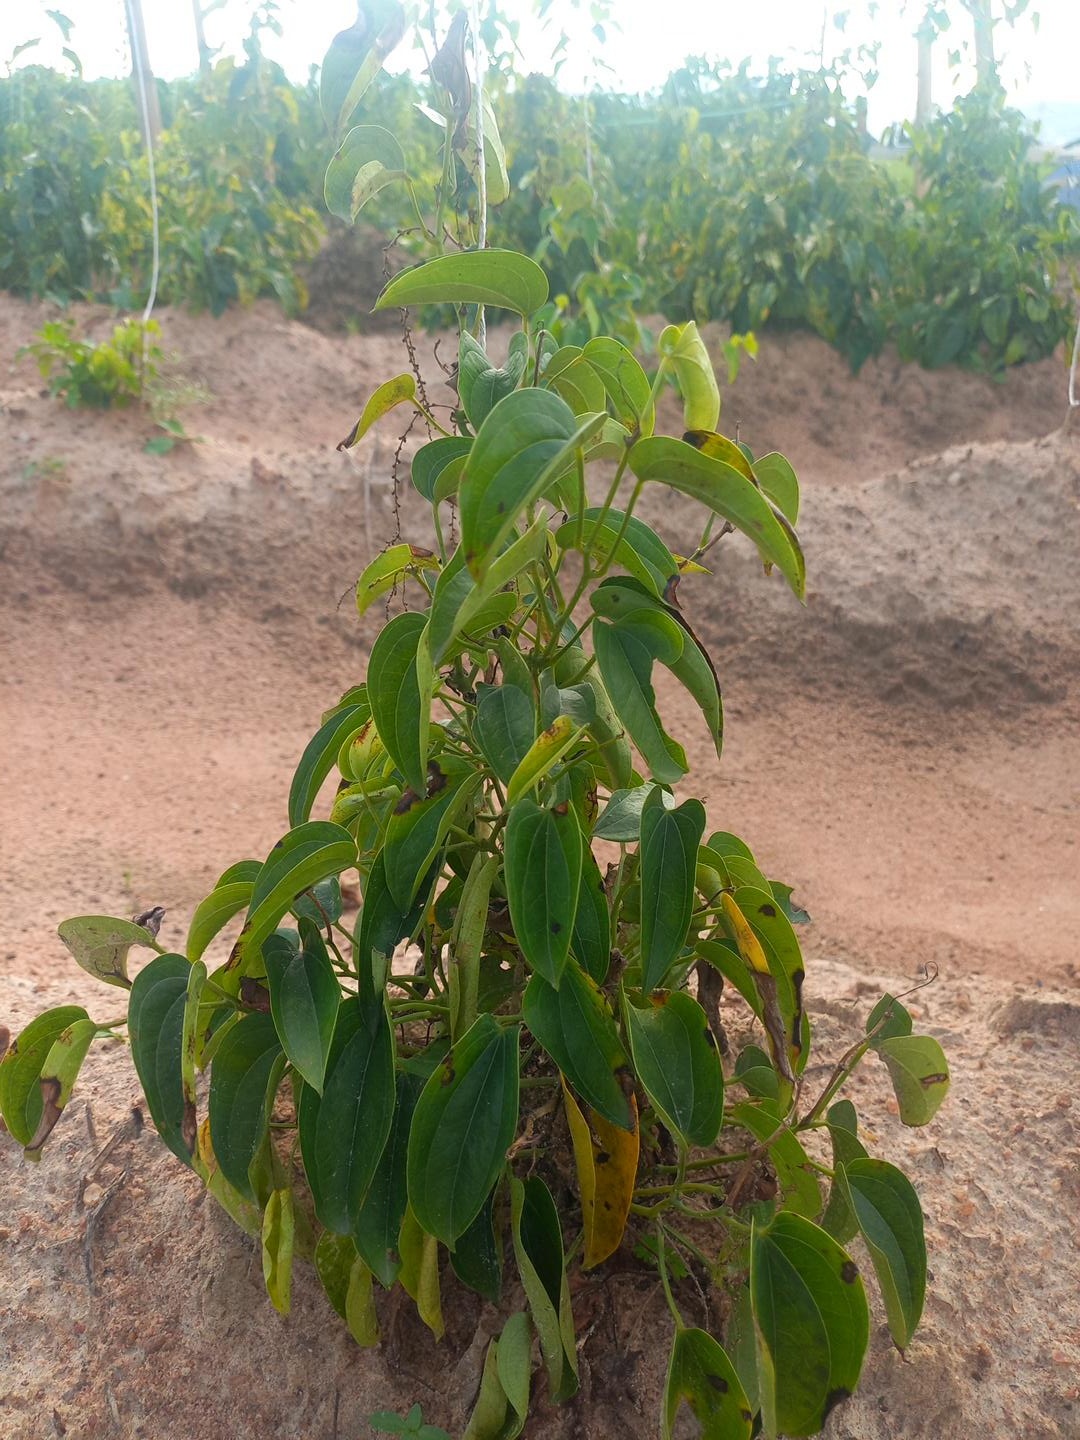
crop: yam
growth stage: vegetative
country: Nigeria
